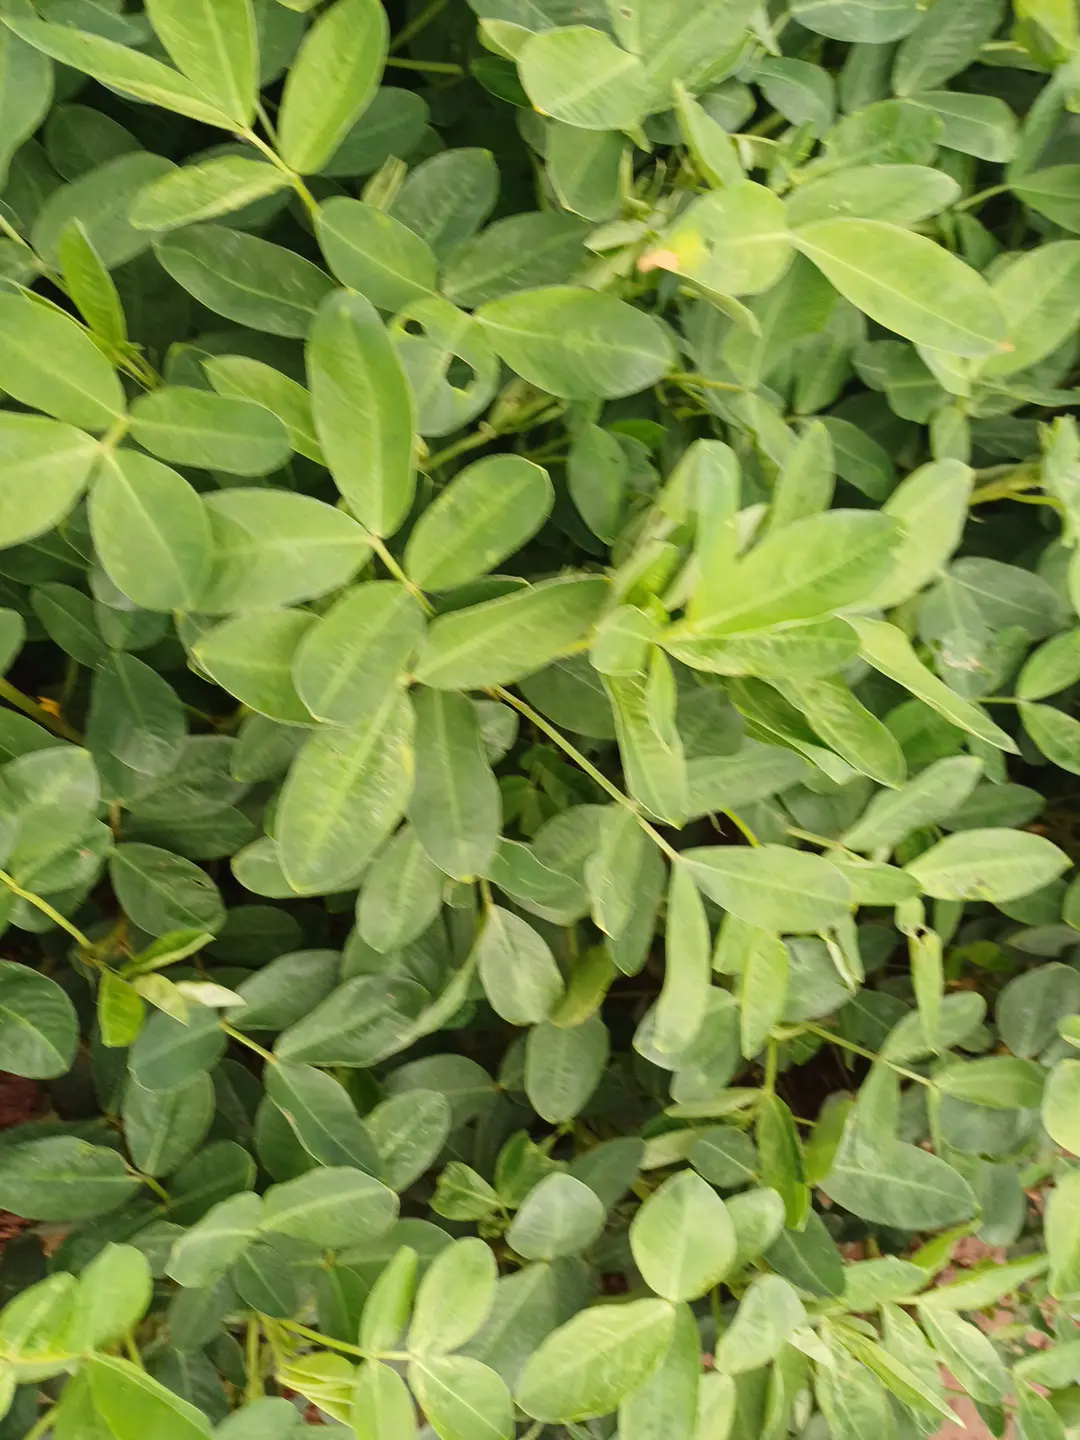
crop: groundnut
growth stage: flowering
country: Kenya
